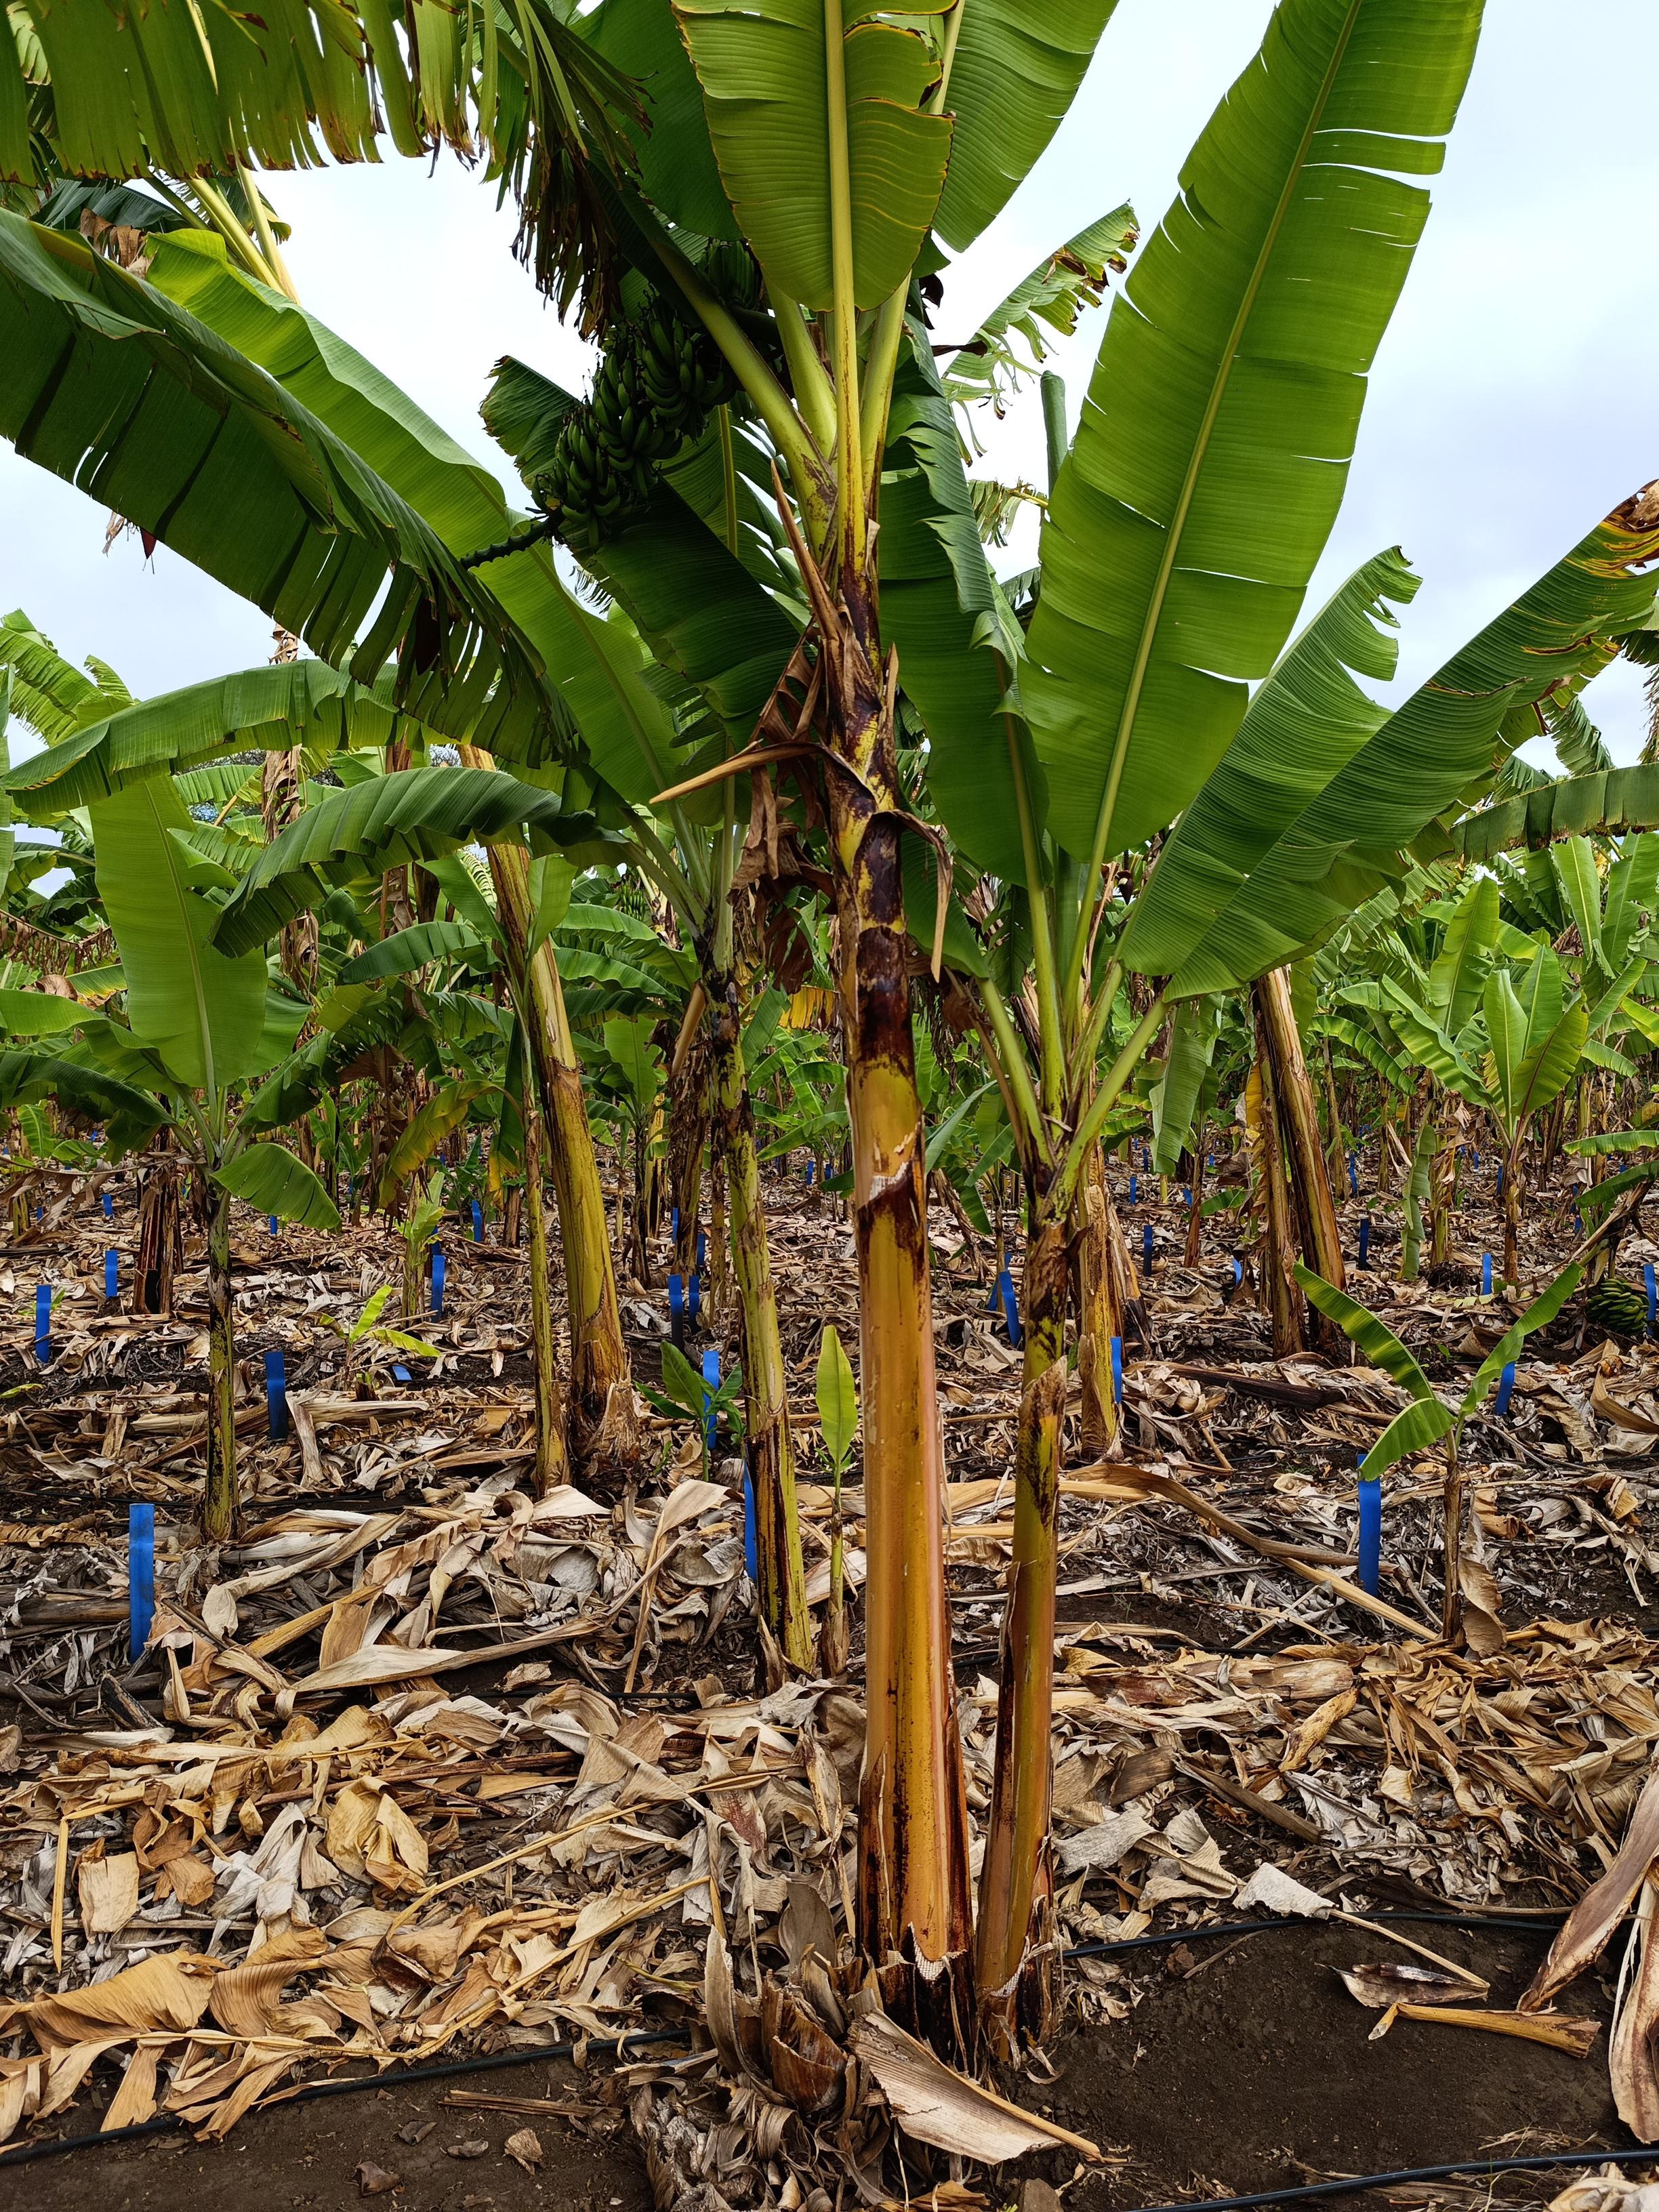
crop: banana
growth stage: development fruit
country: Tanzania
